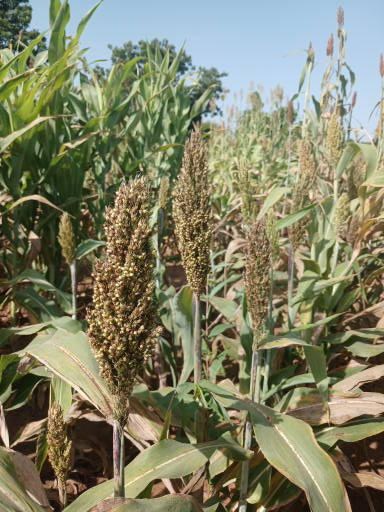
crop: sorghum
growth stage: filling grain
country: Senegal
